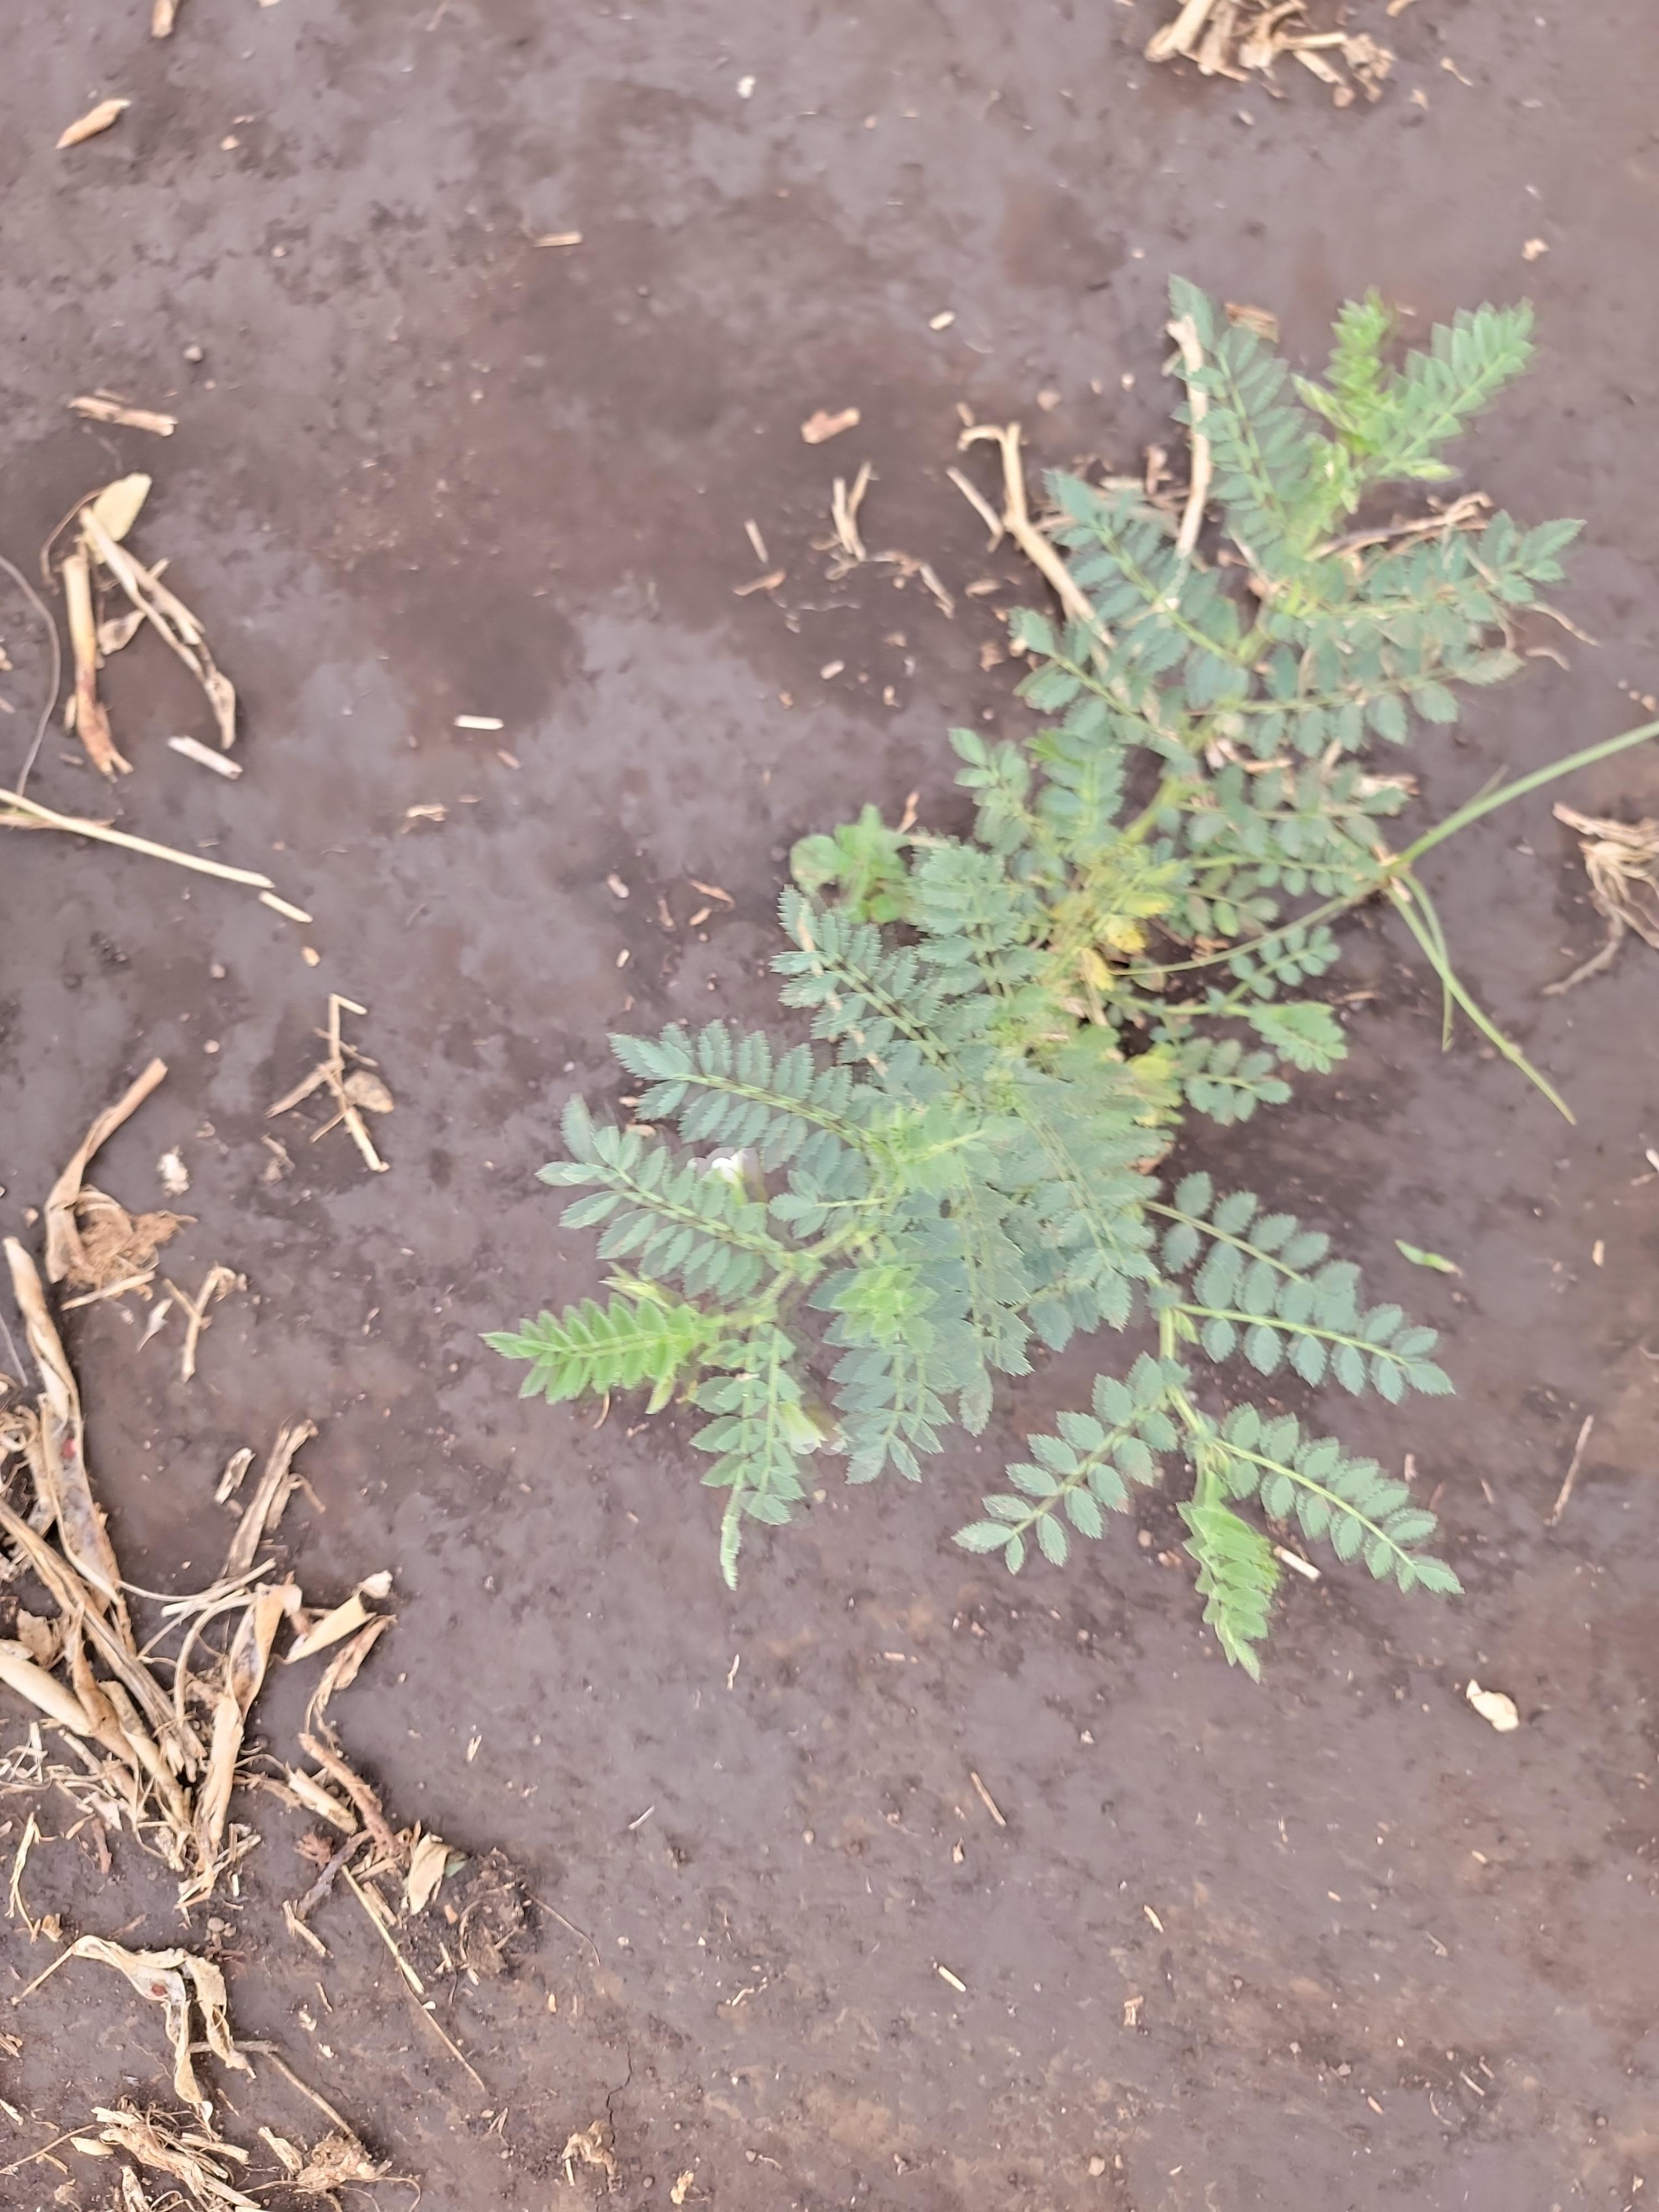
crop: chickpea
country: Tanzania
